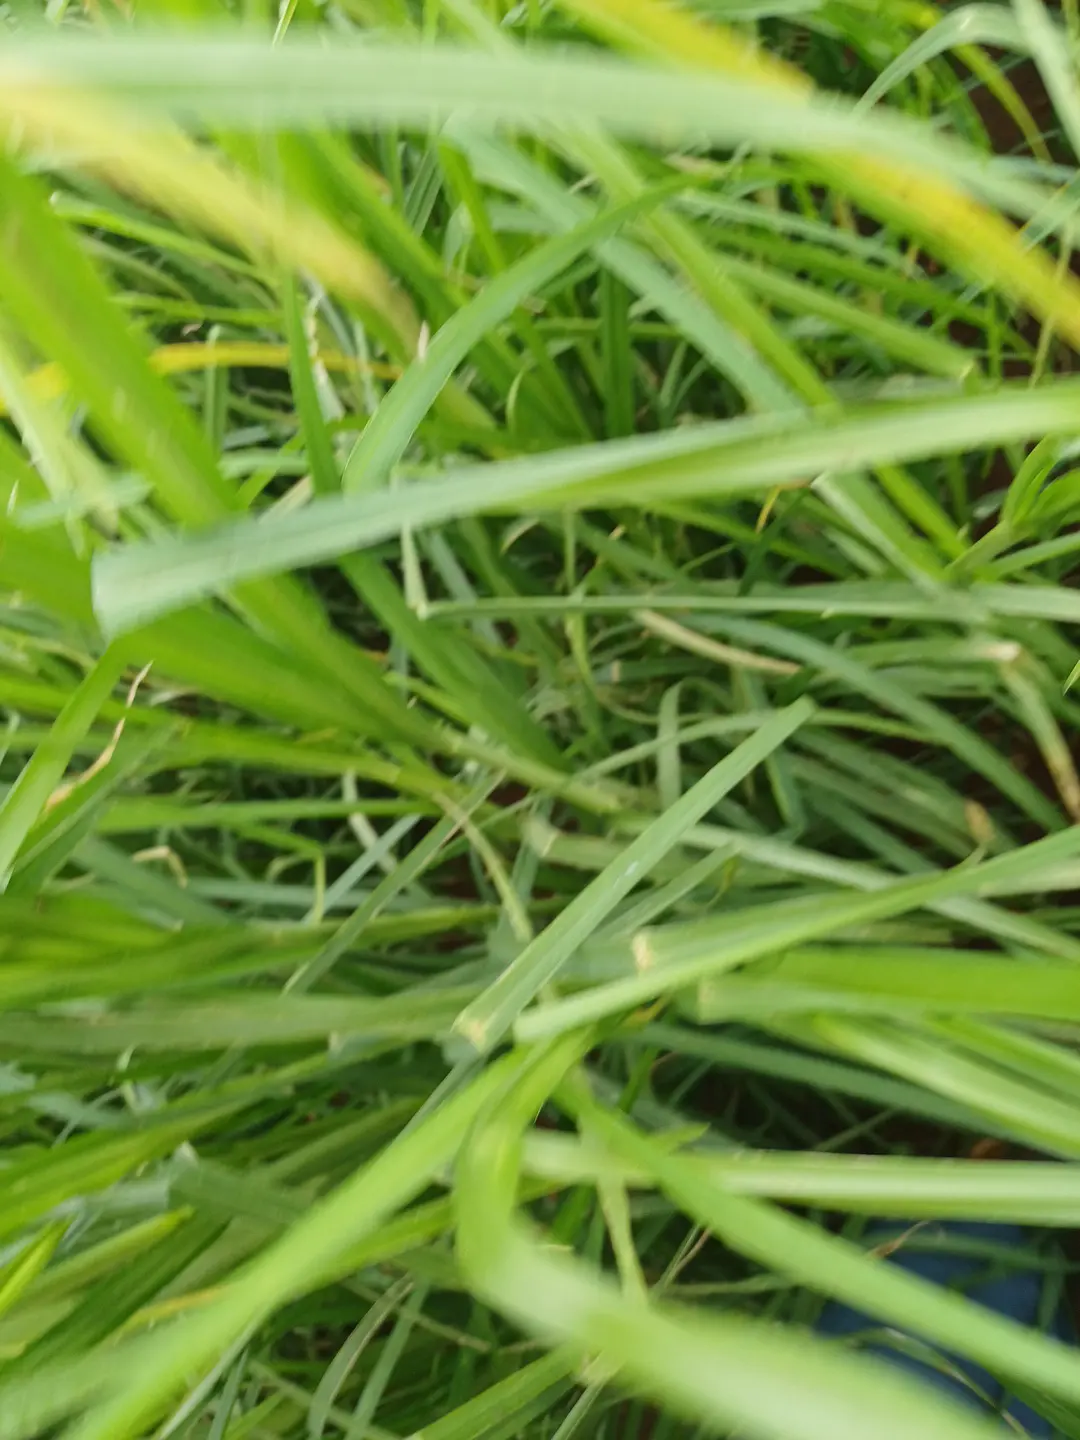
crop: finger millet
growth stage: flowering
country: Kenya
